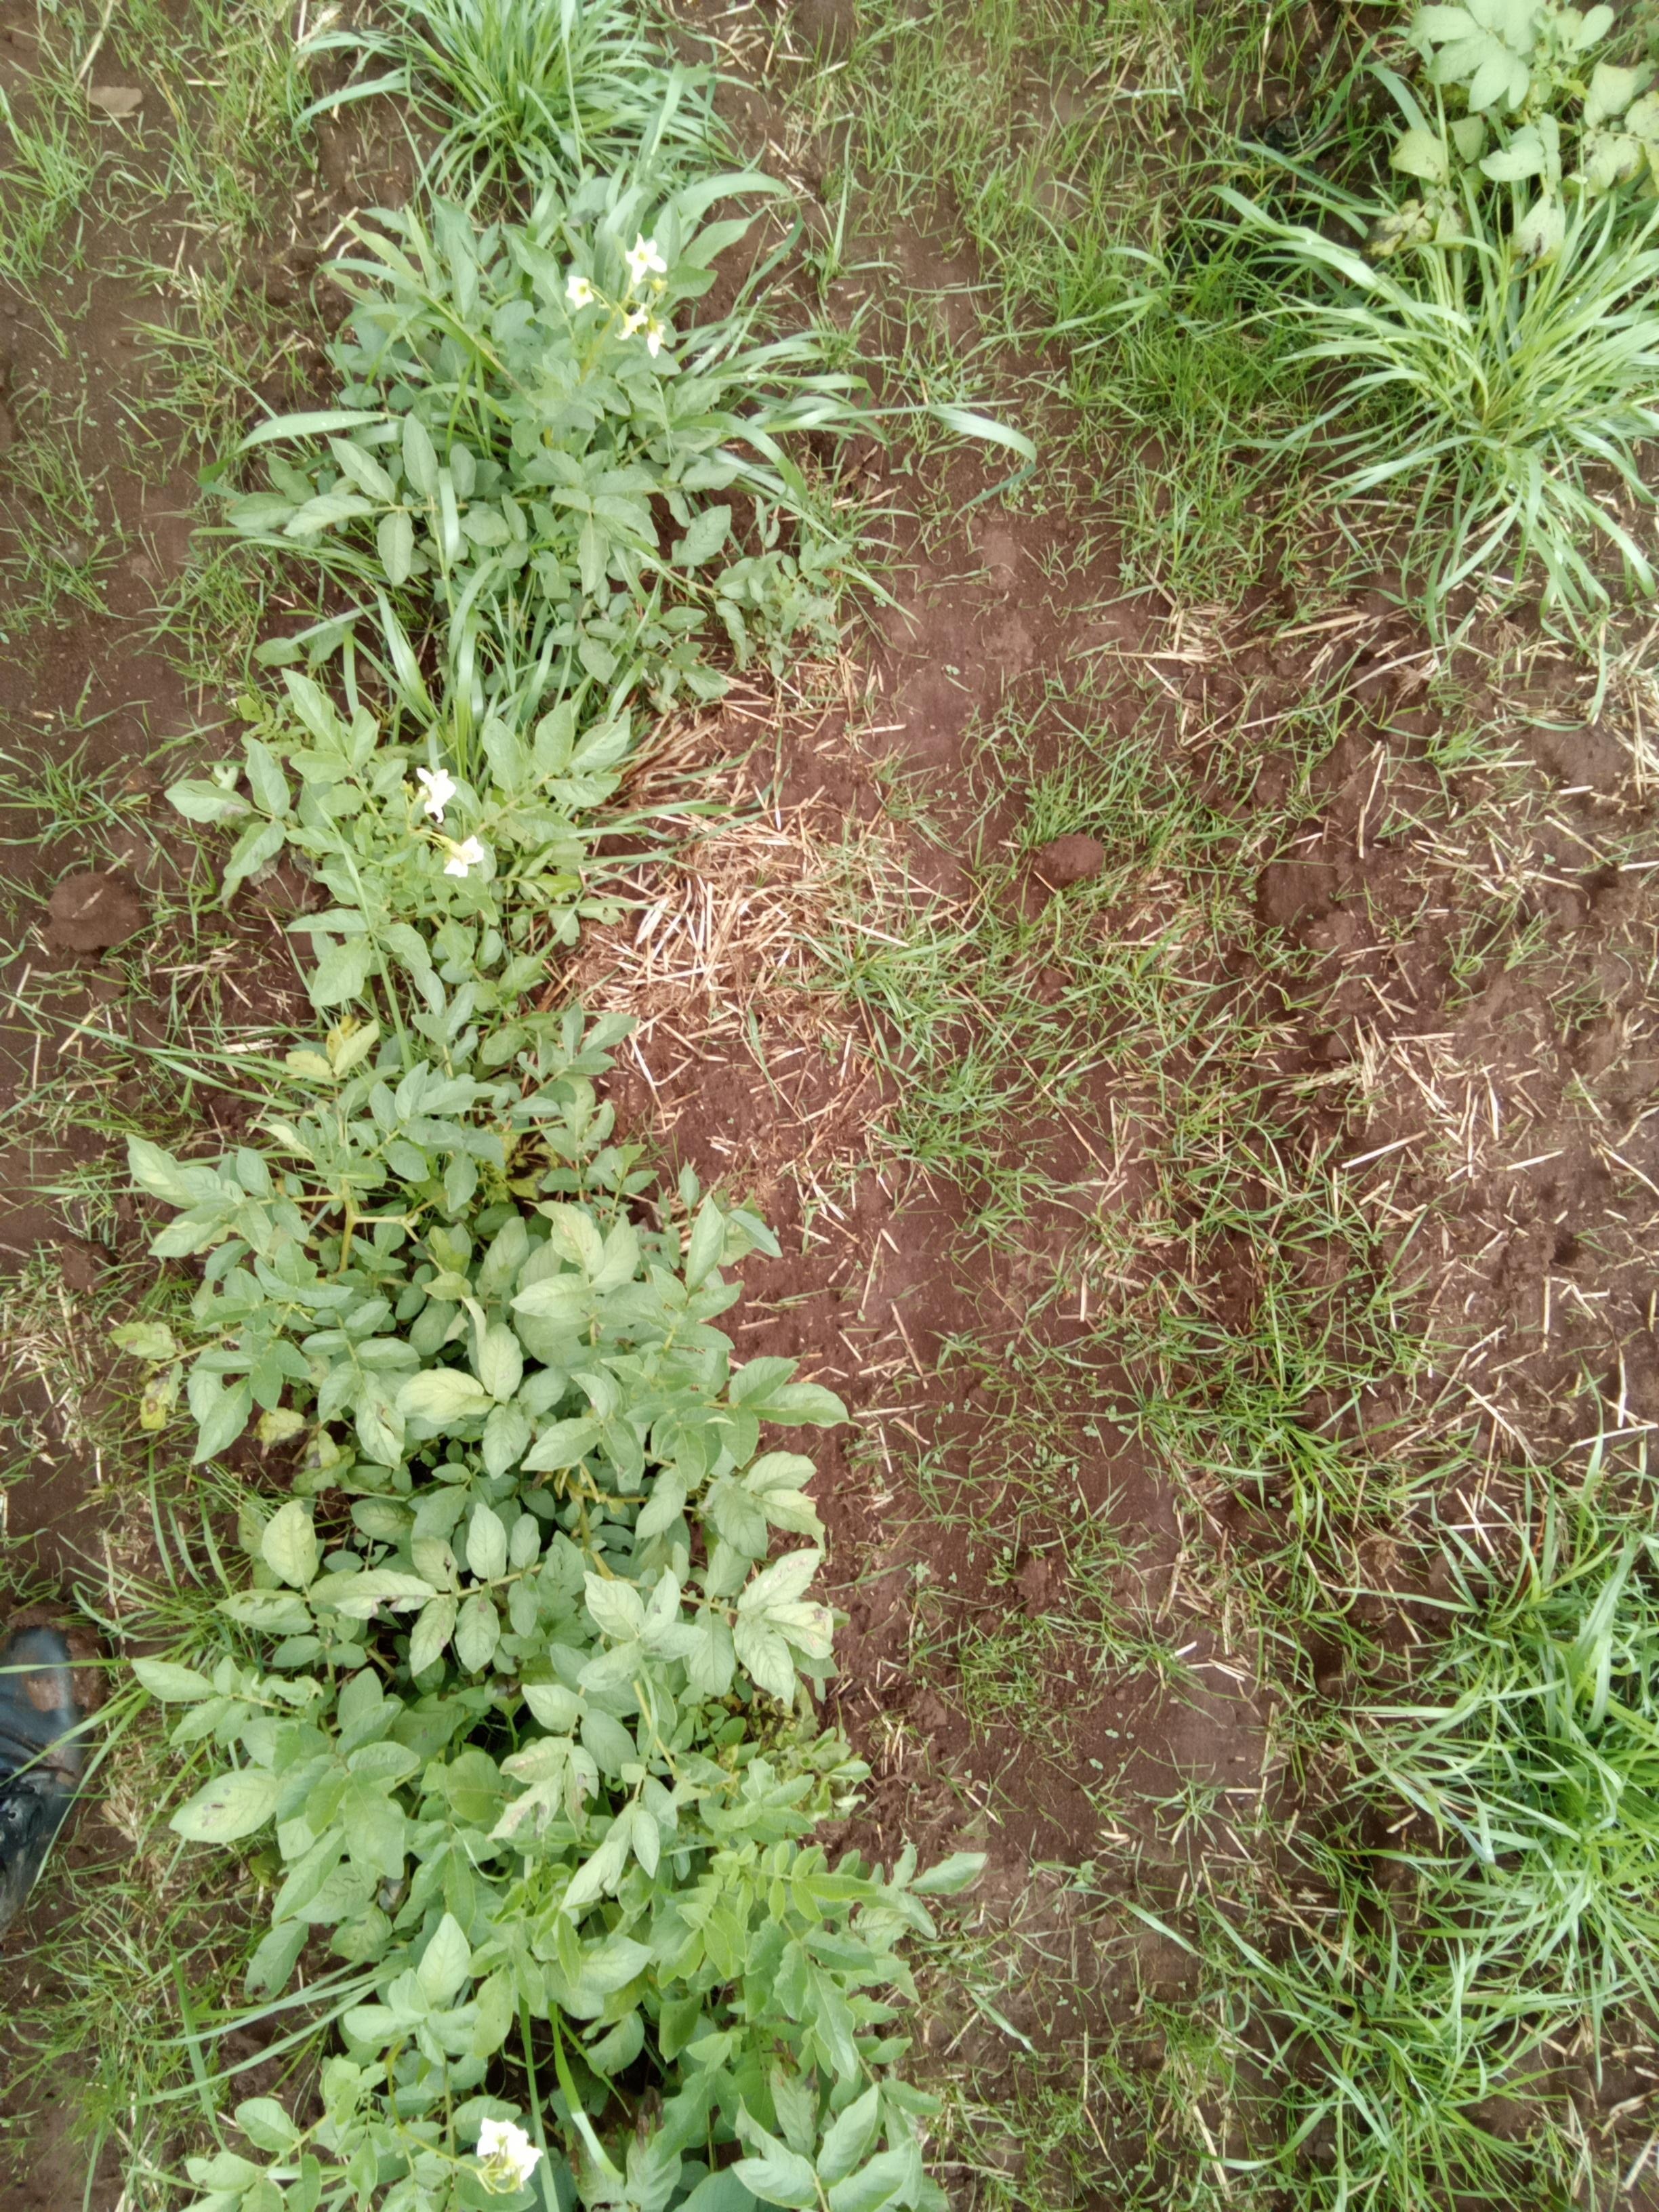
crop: potato
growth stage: flowering
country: Kenya
